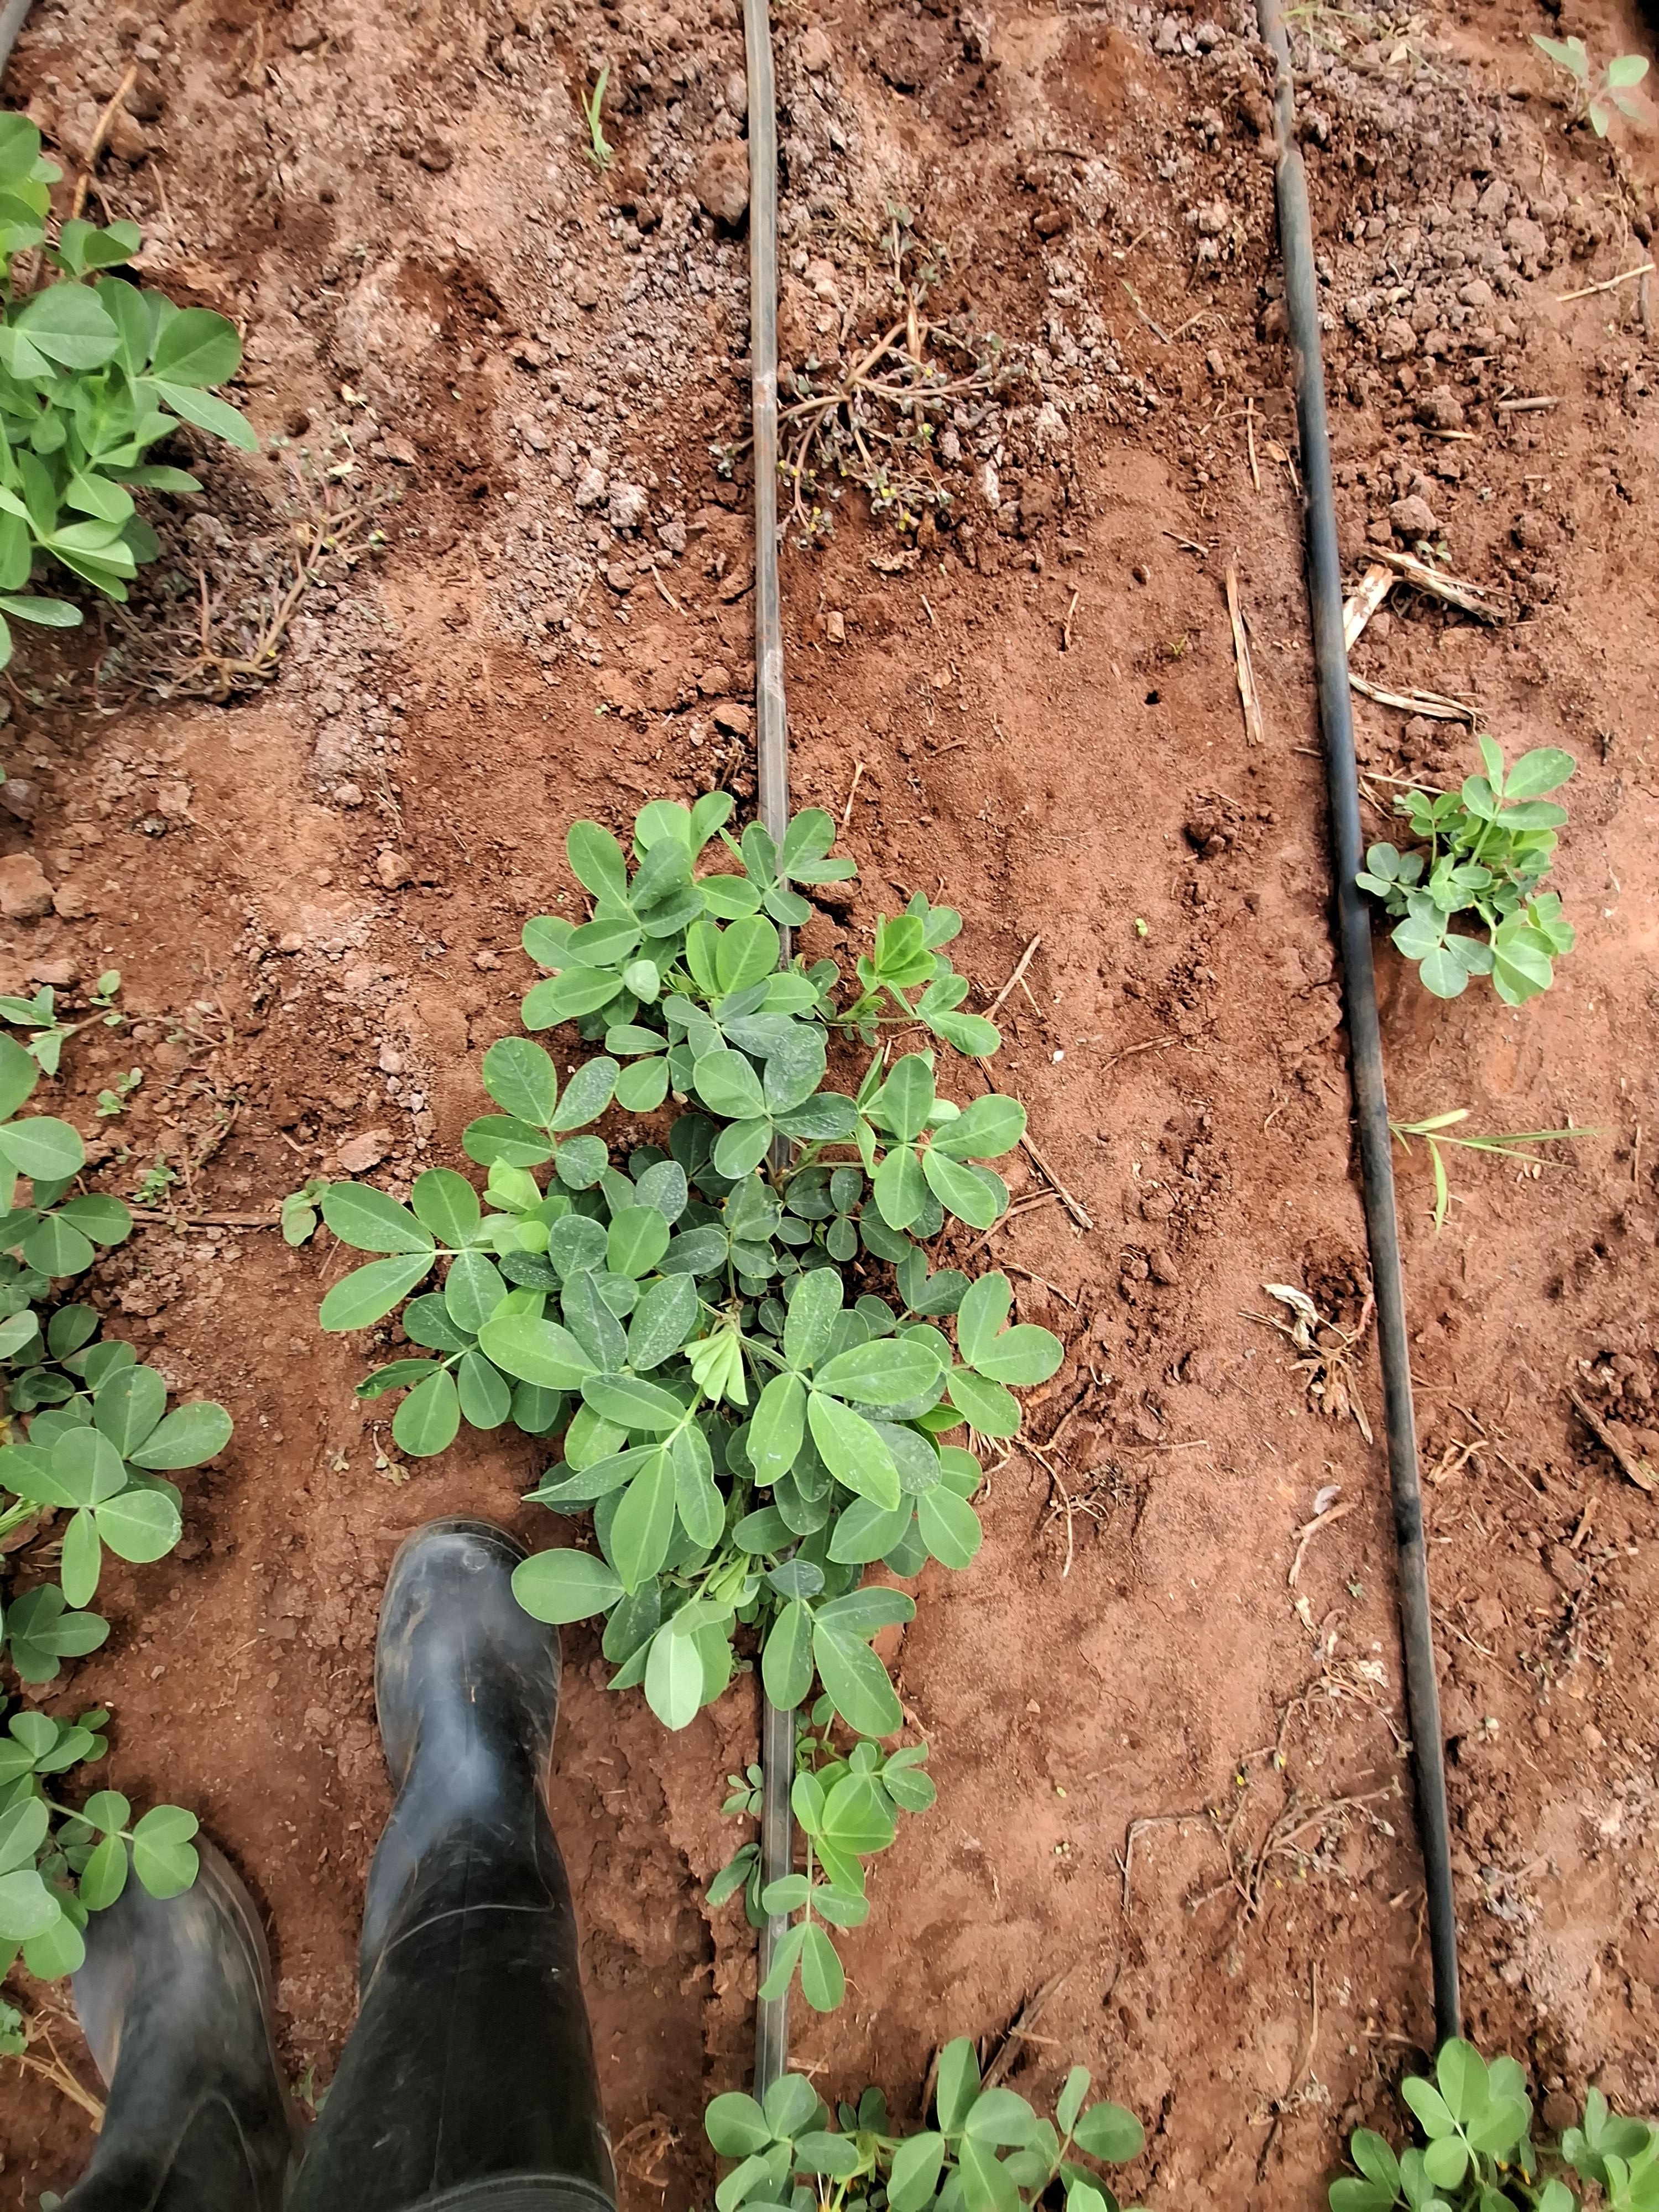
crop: groundnut
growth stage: flowering
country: Kenya
